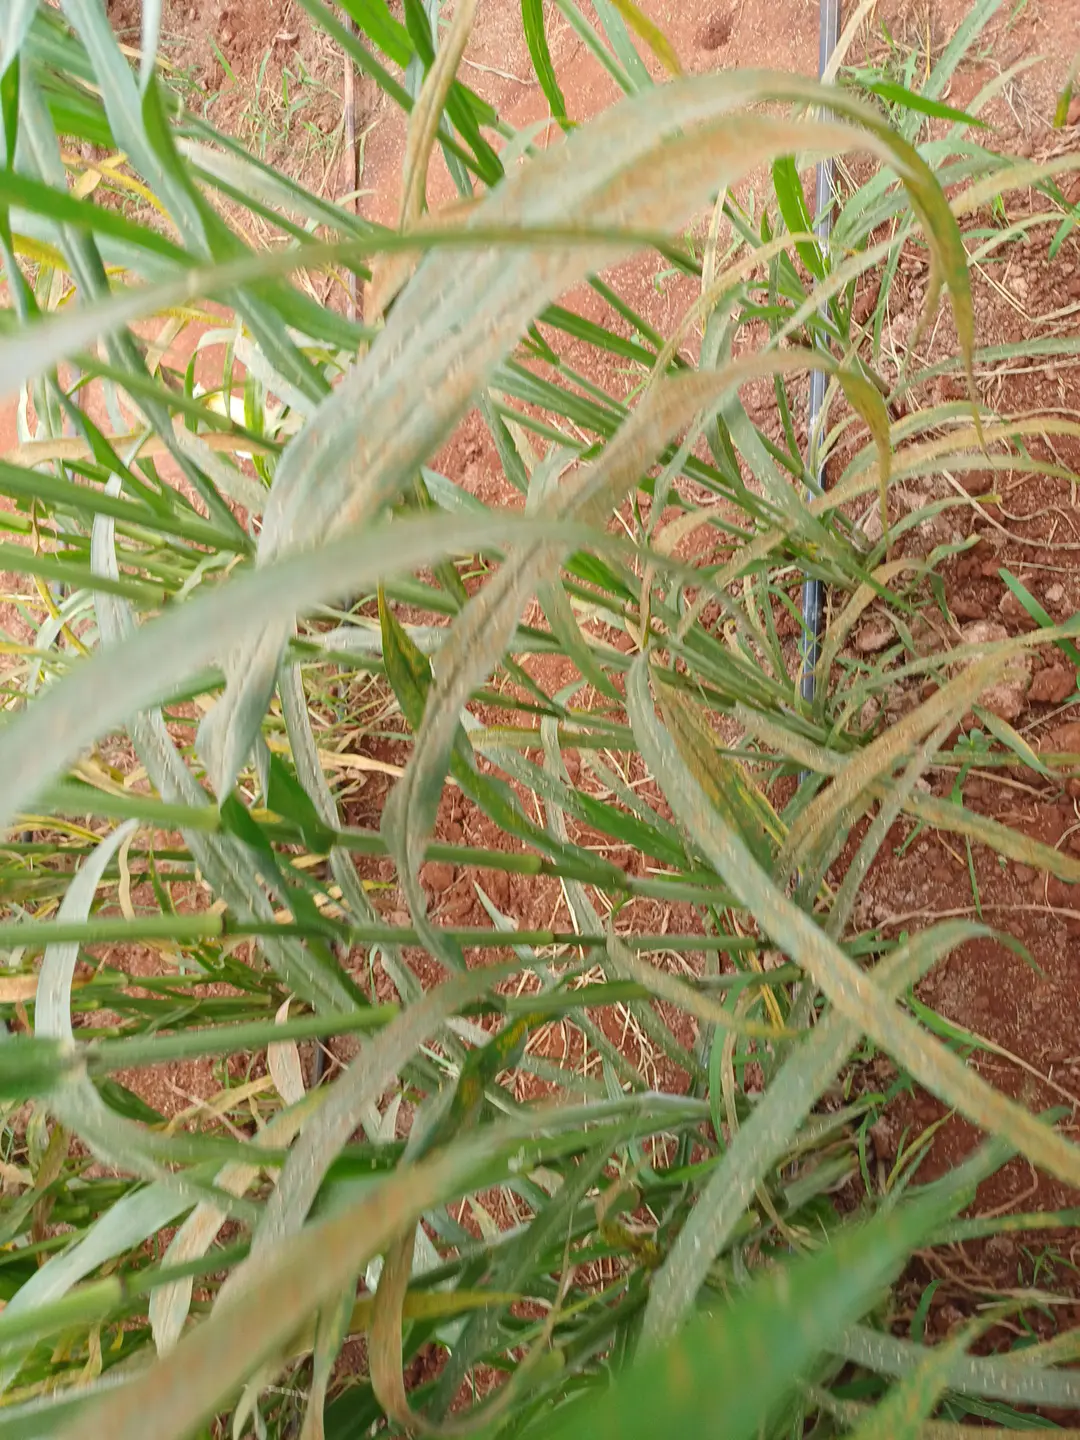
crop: pearl millet
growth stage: filling grain
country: Kenya
